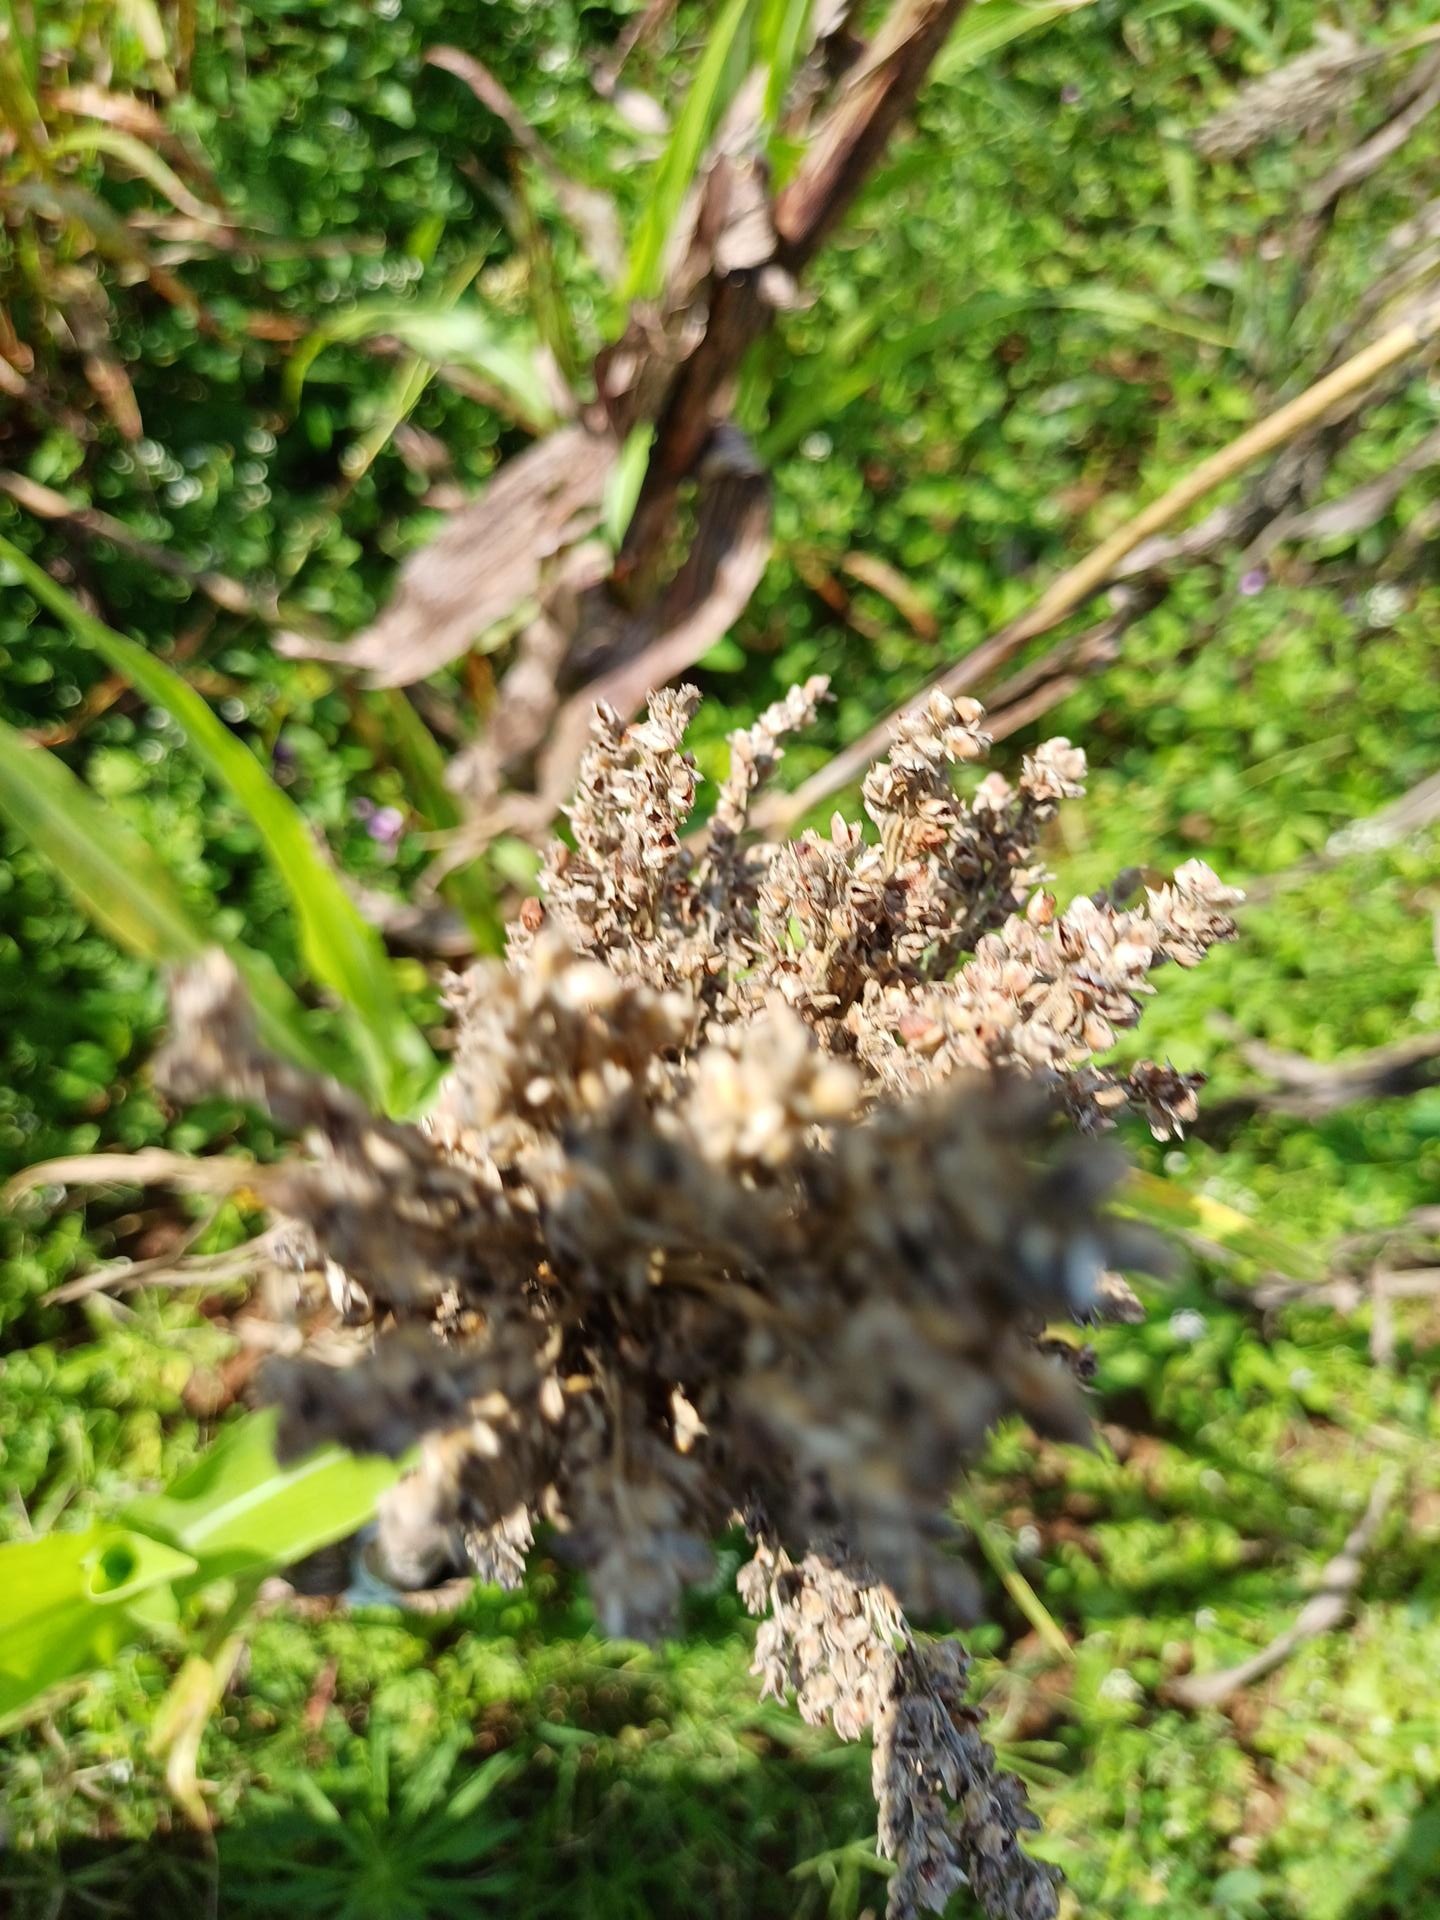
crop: sorghum
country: Kenya
